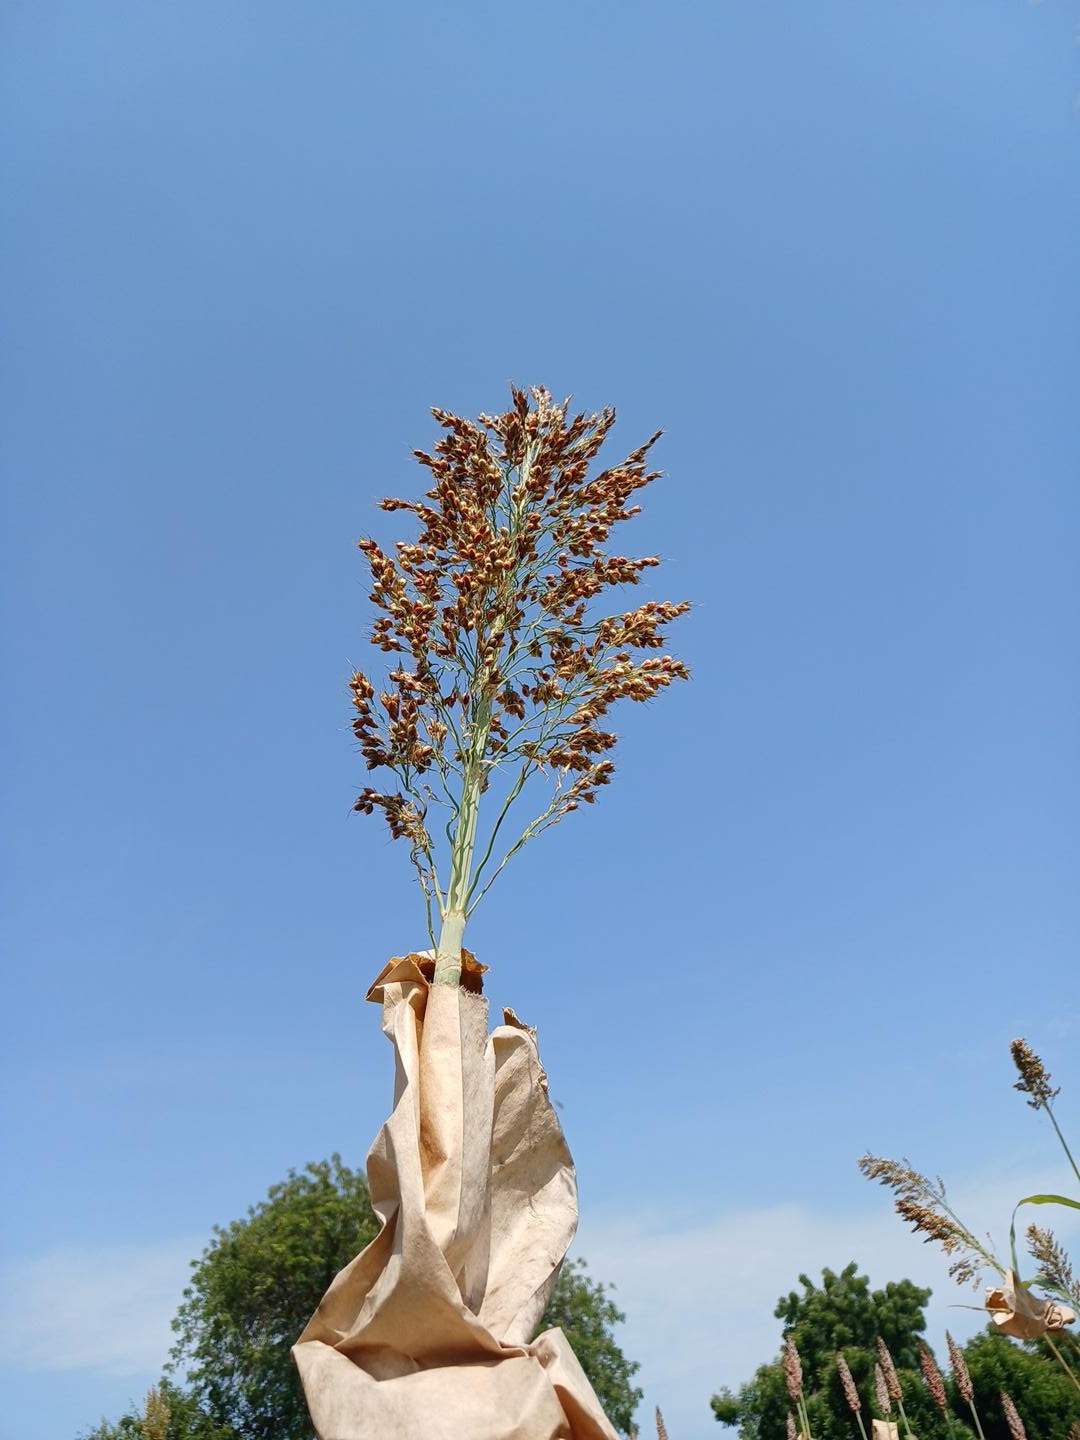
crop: sorghum
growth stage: filling grain
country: Senegal
